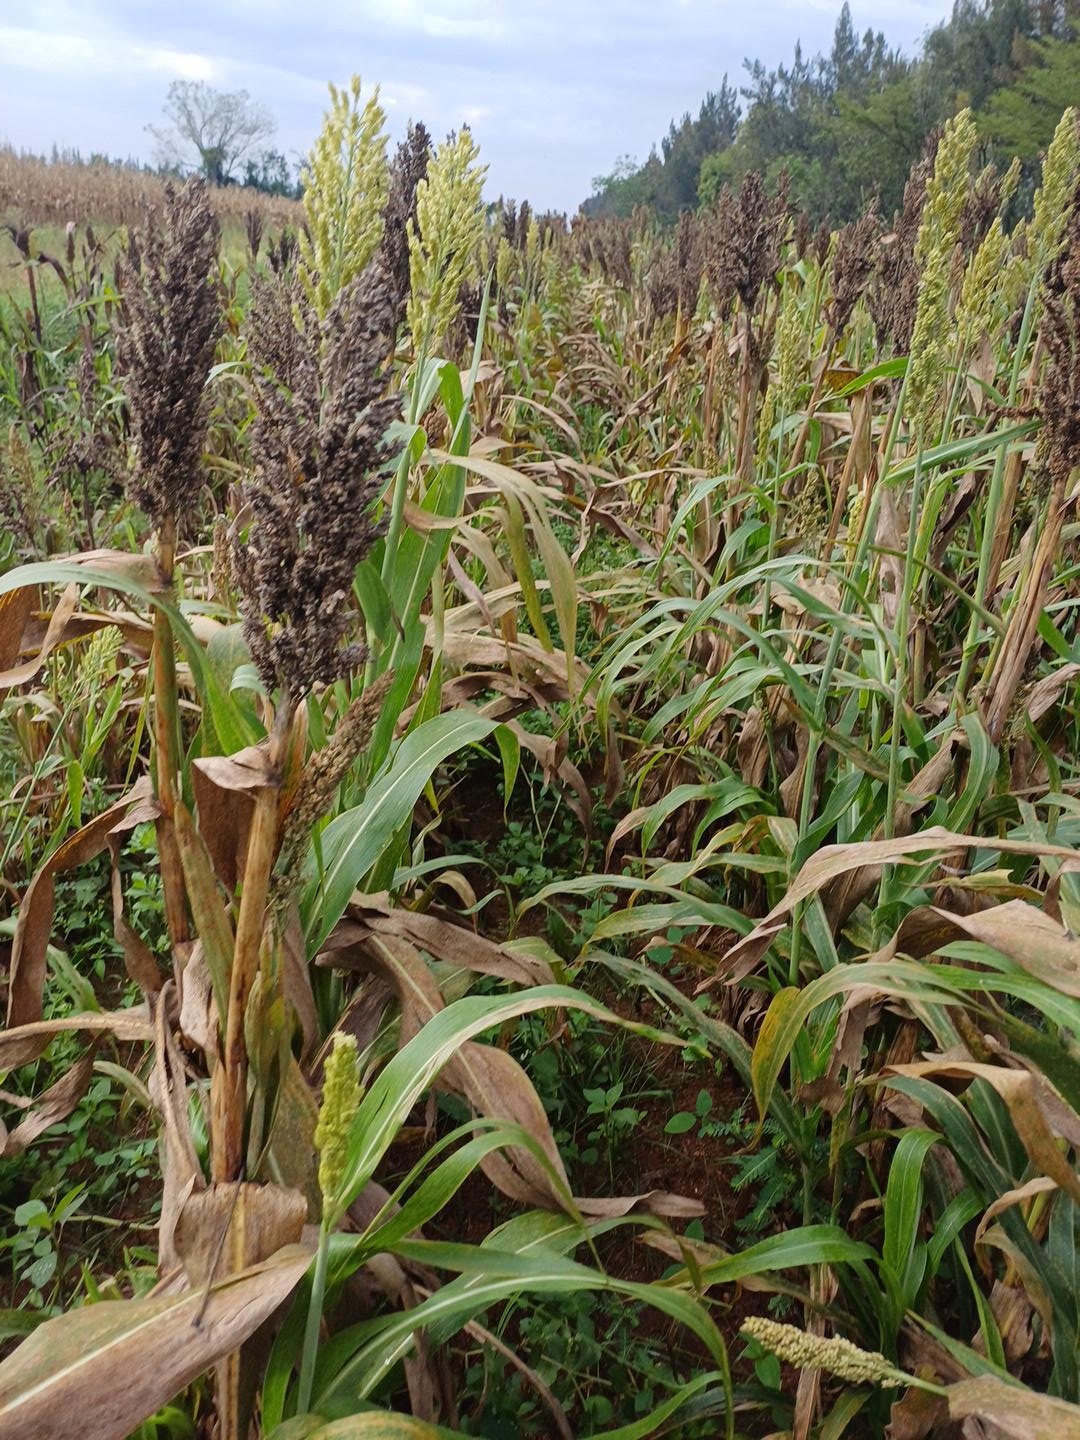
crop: sorghum
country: Kenya
